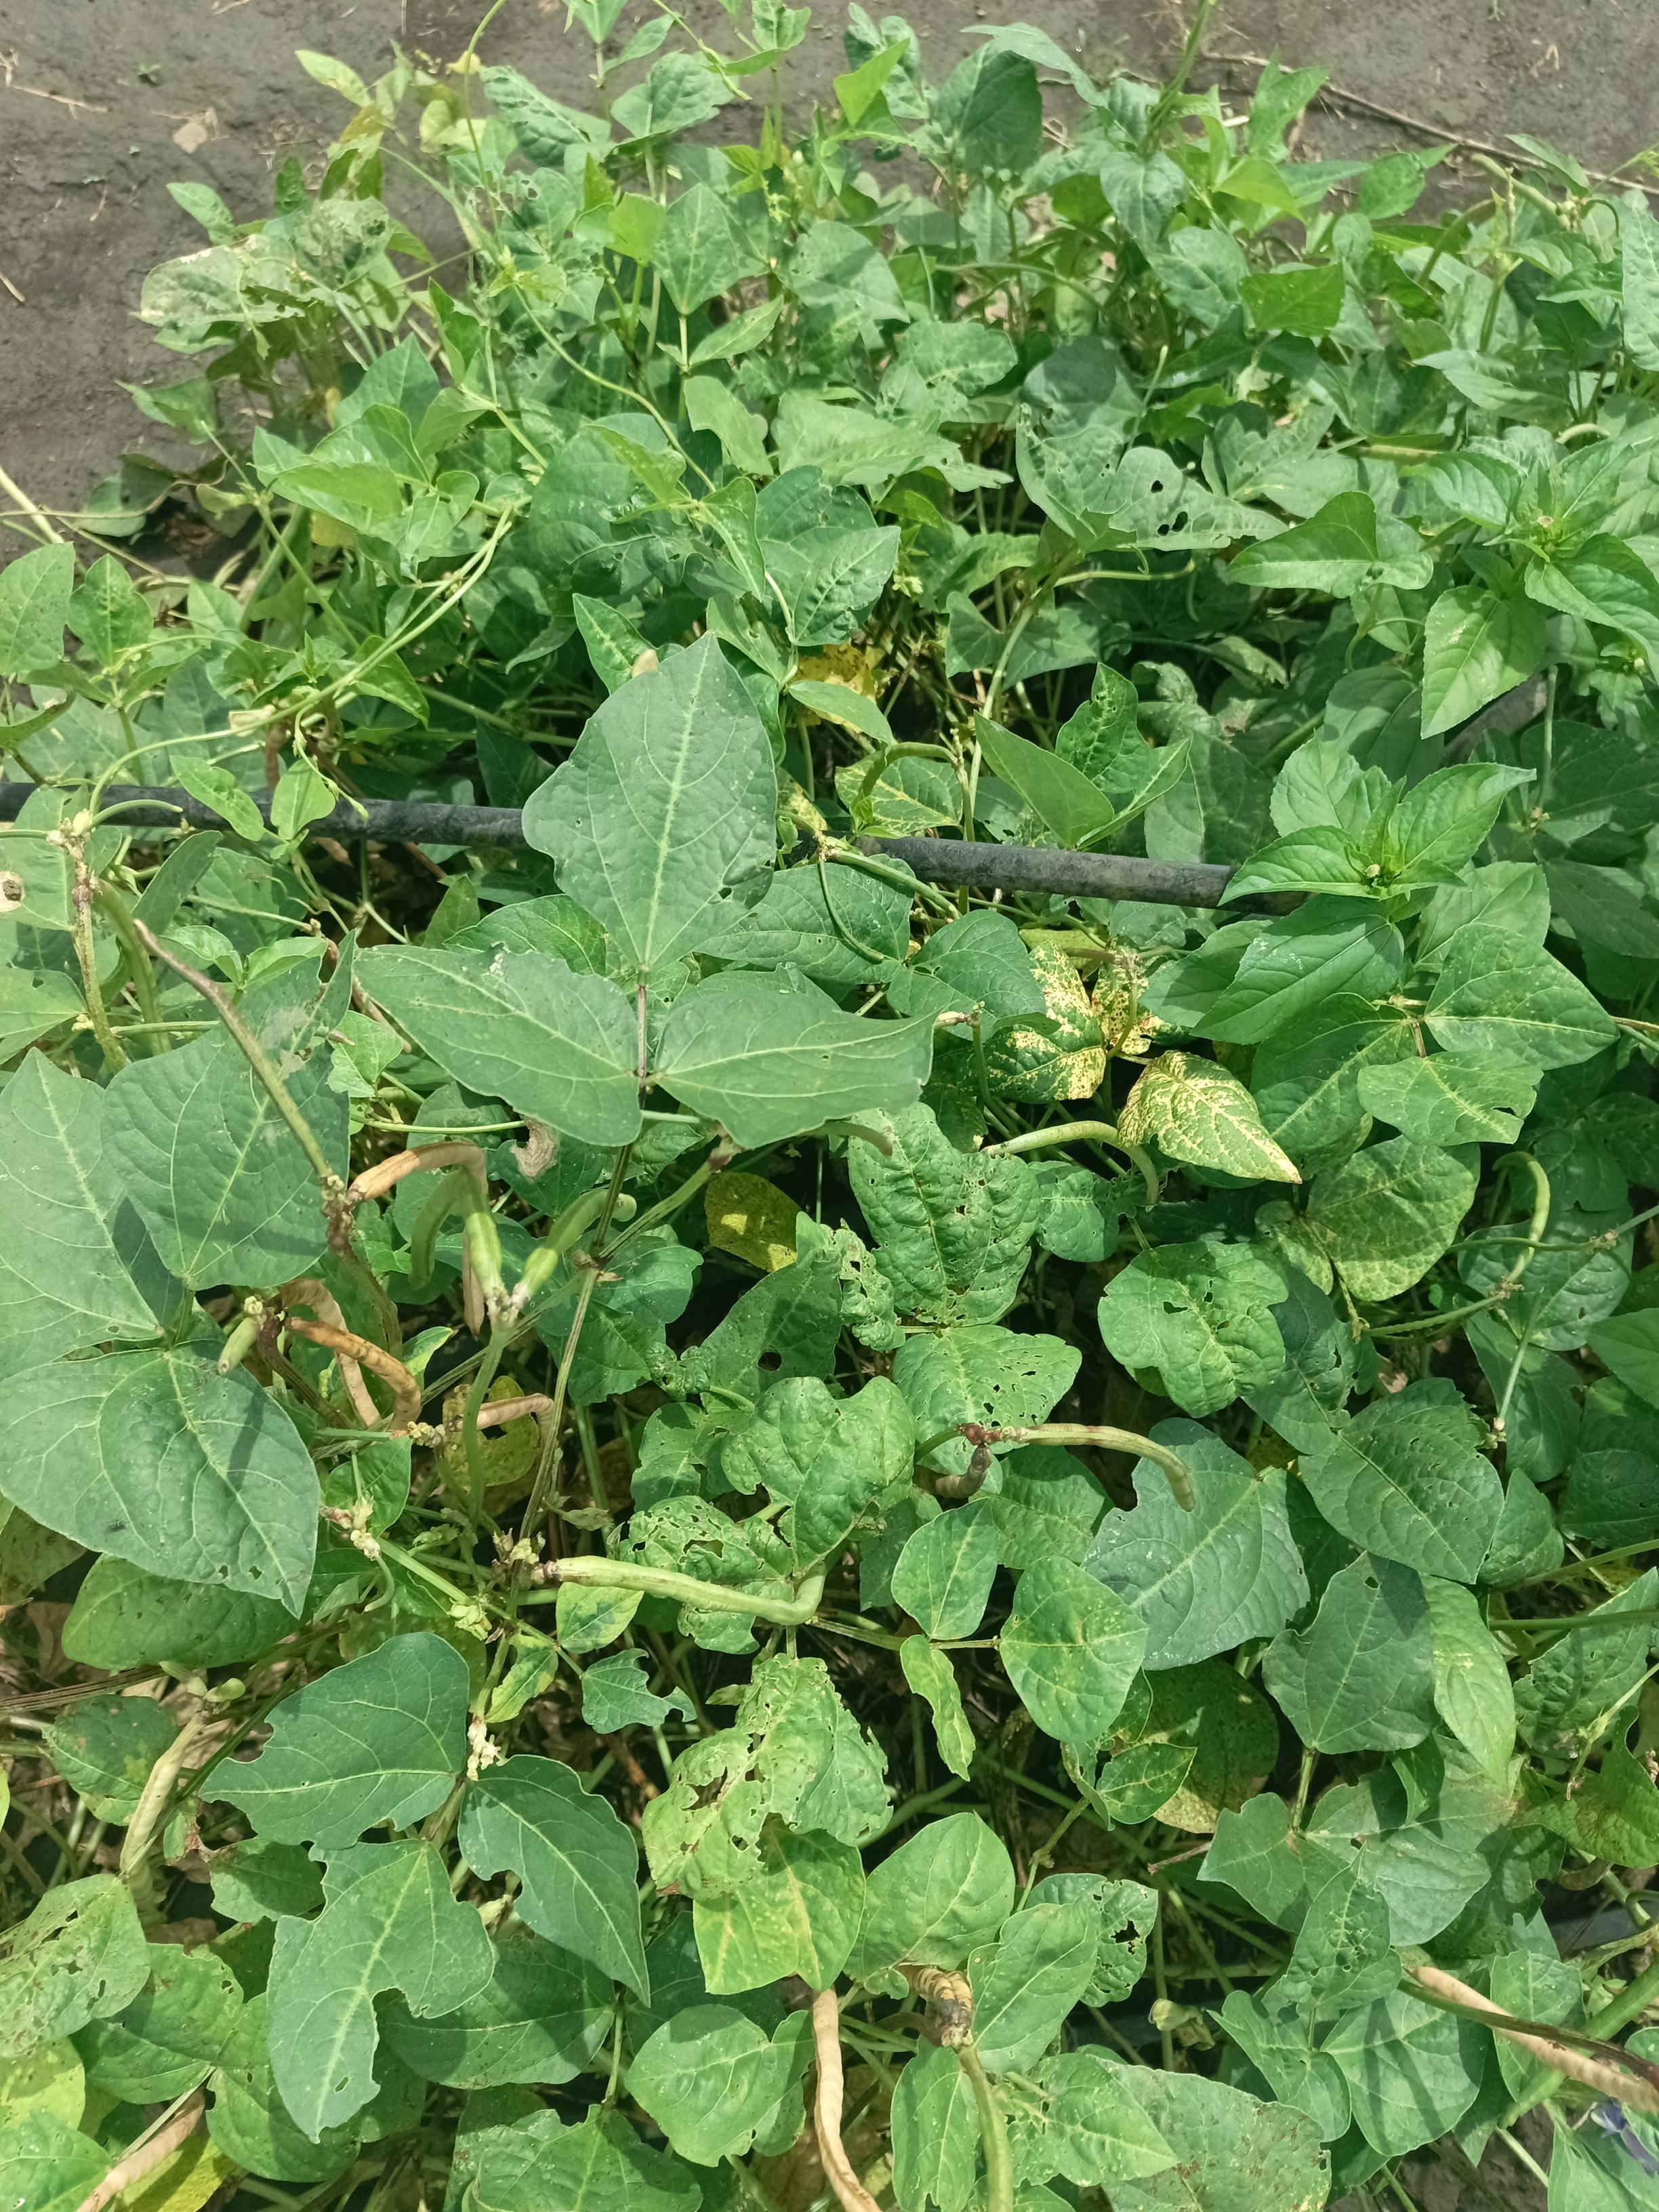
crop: cowpea
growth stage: development pod
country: Tanzania
